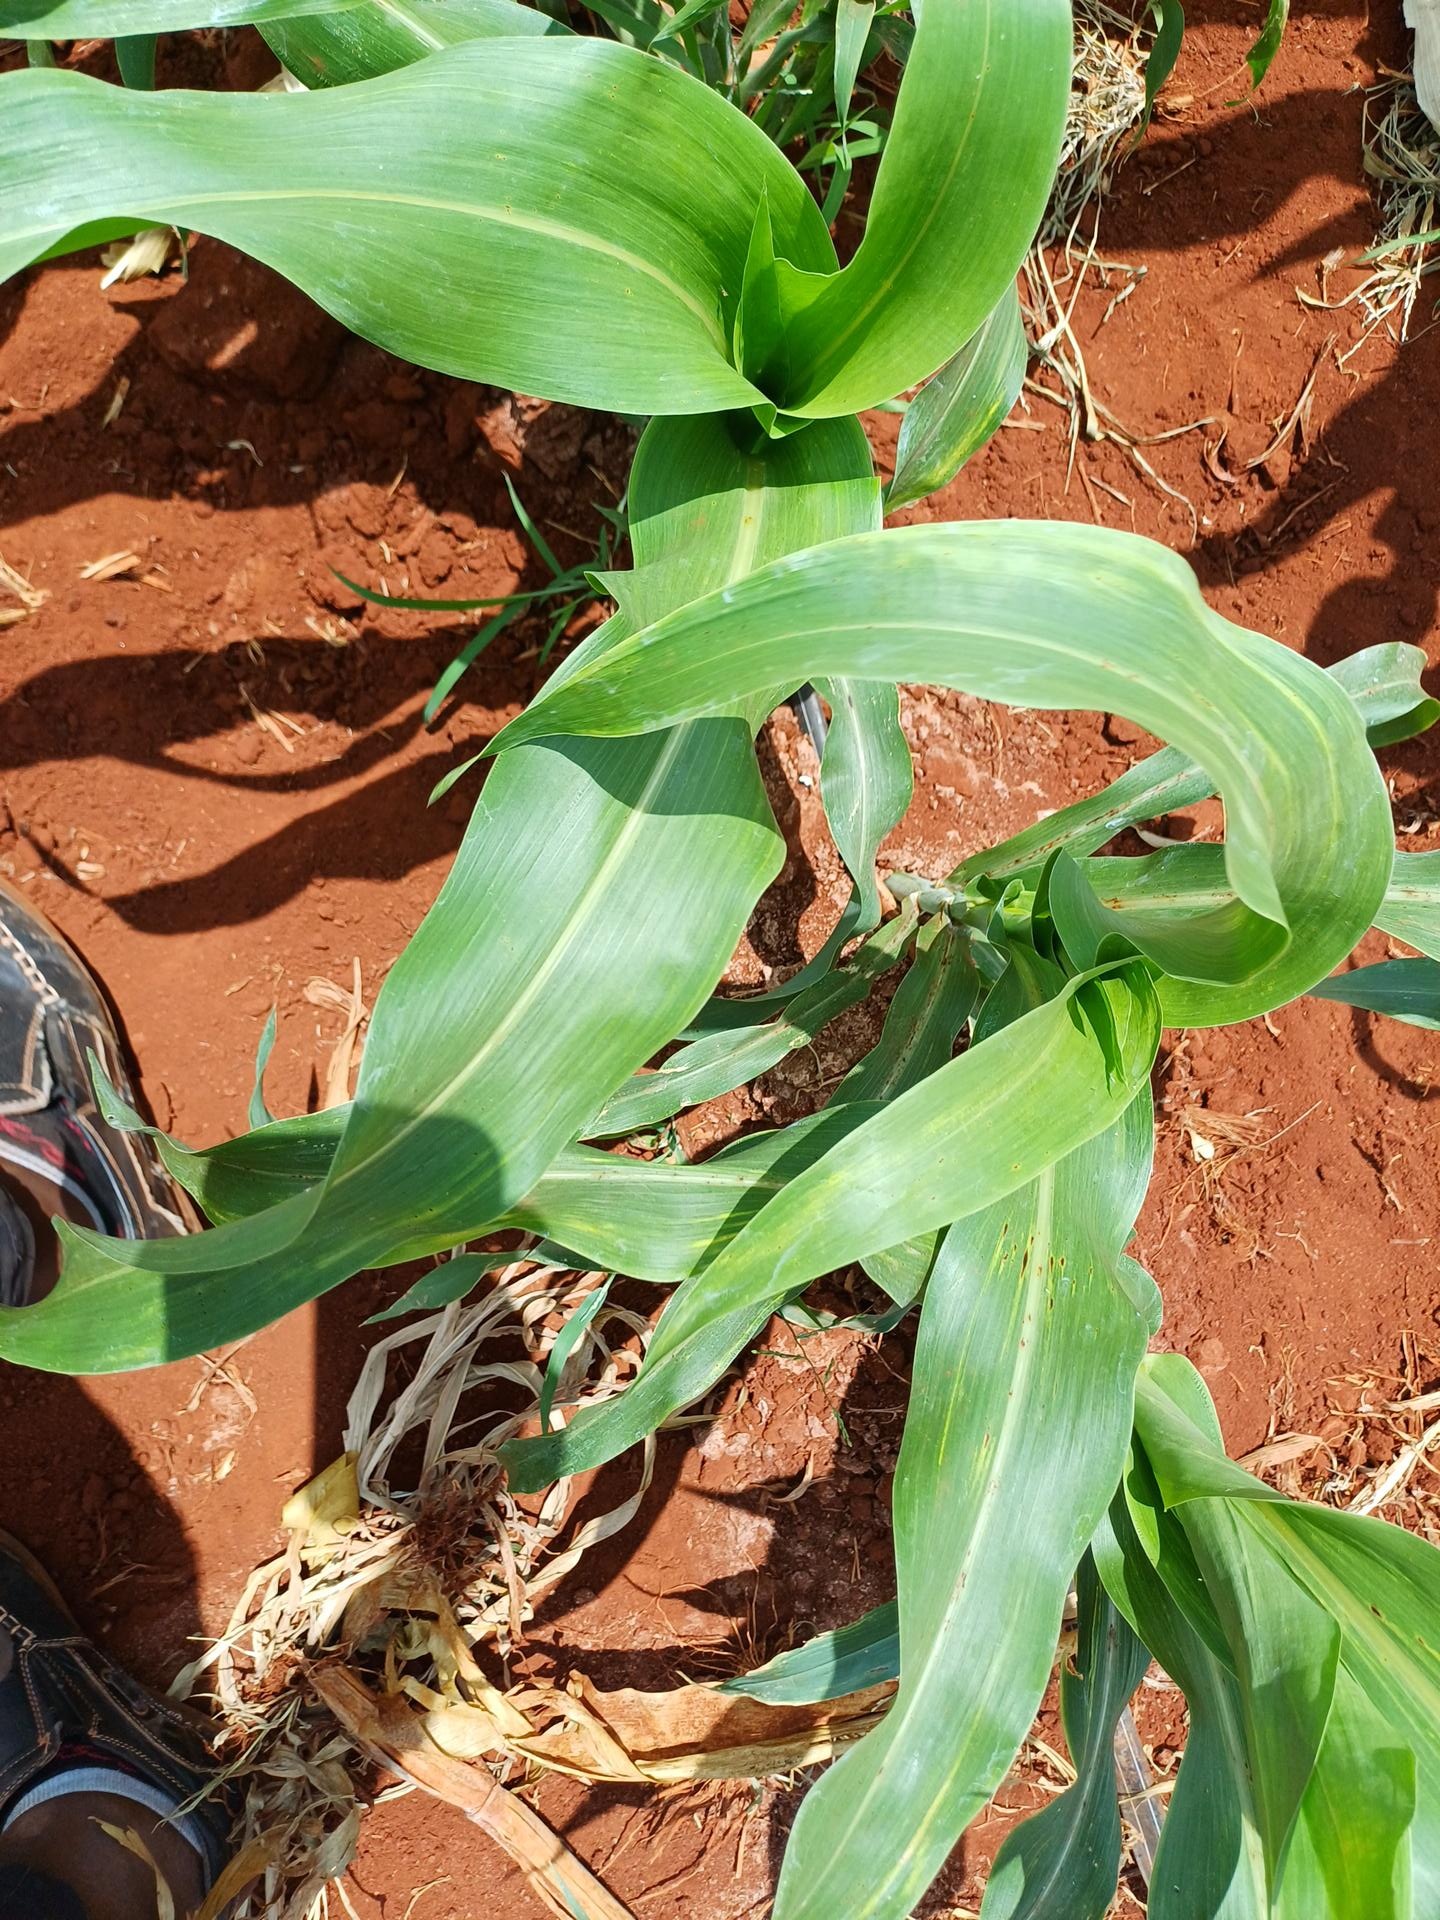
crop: sorghum
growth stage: vegetative
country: Kenya
